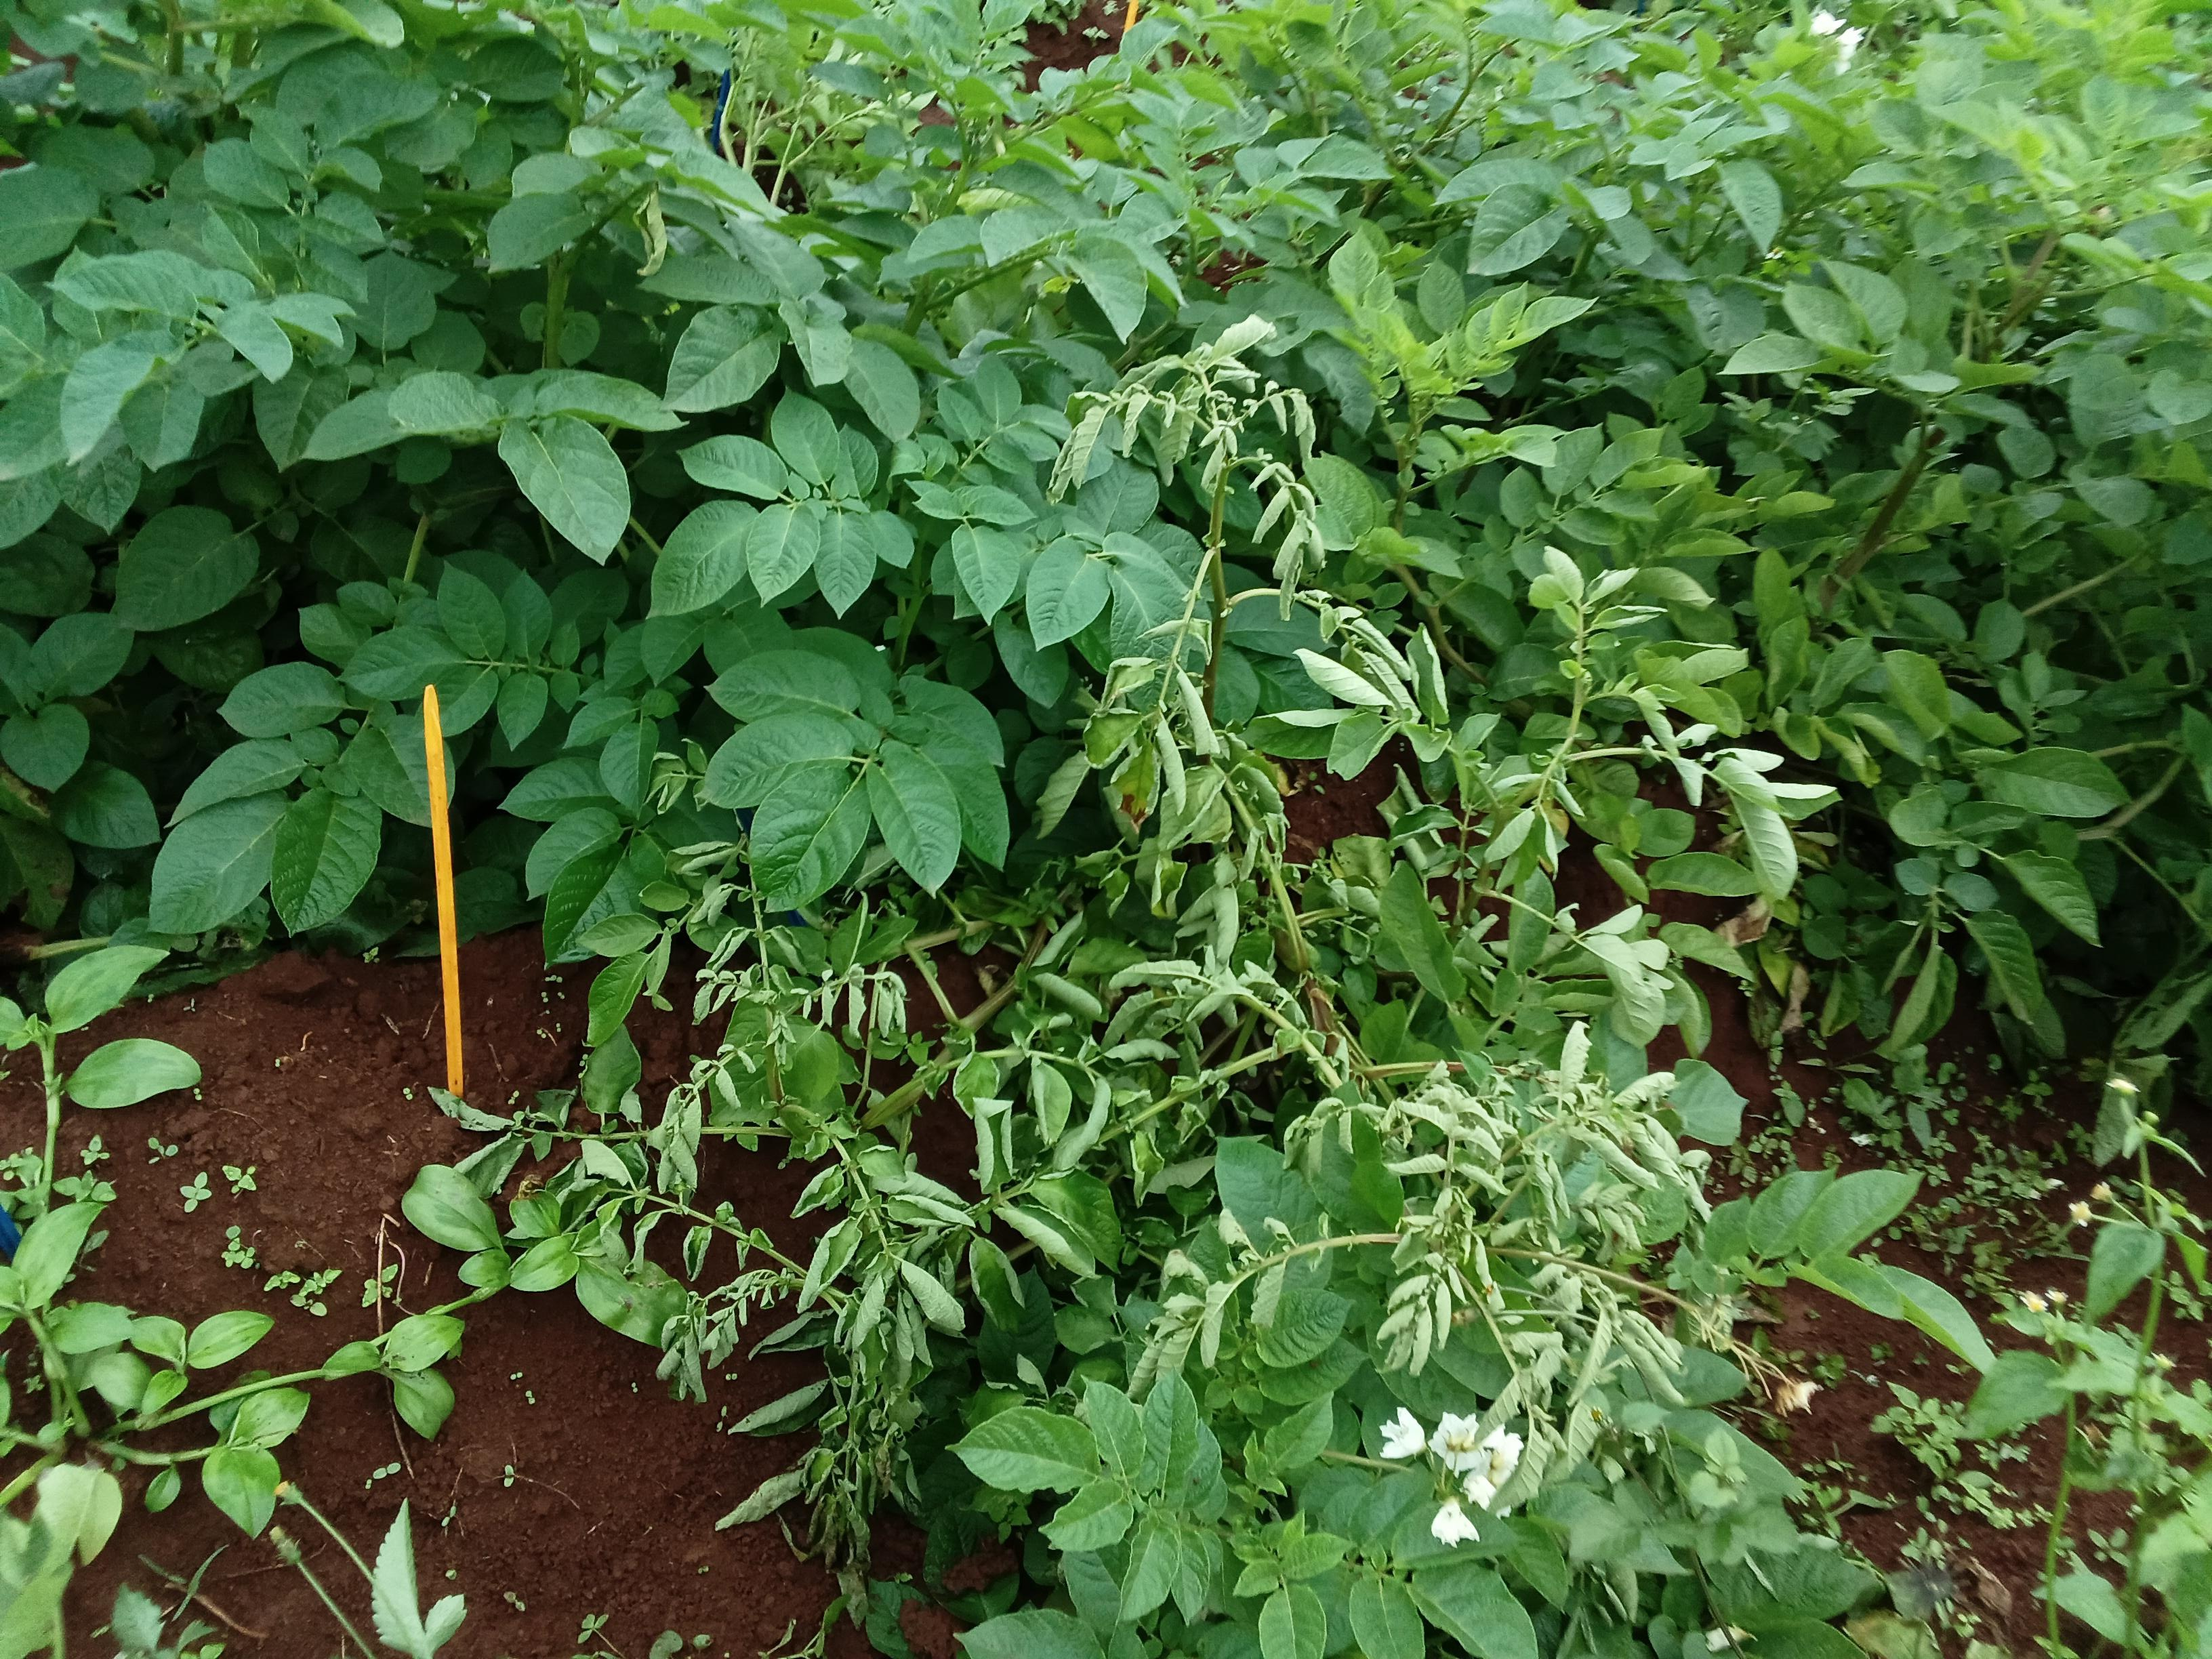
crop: potato
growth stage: flowering
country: Kenya
